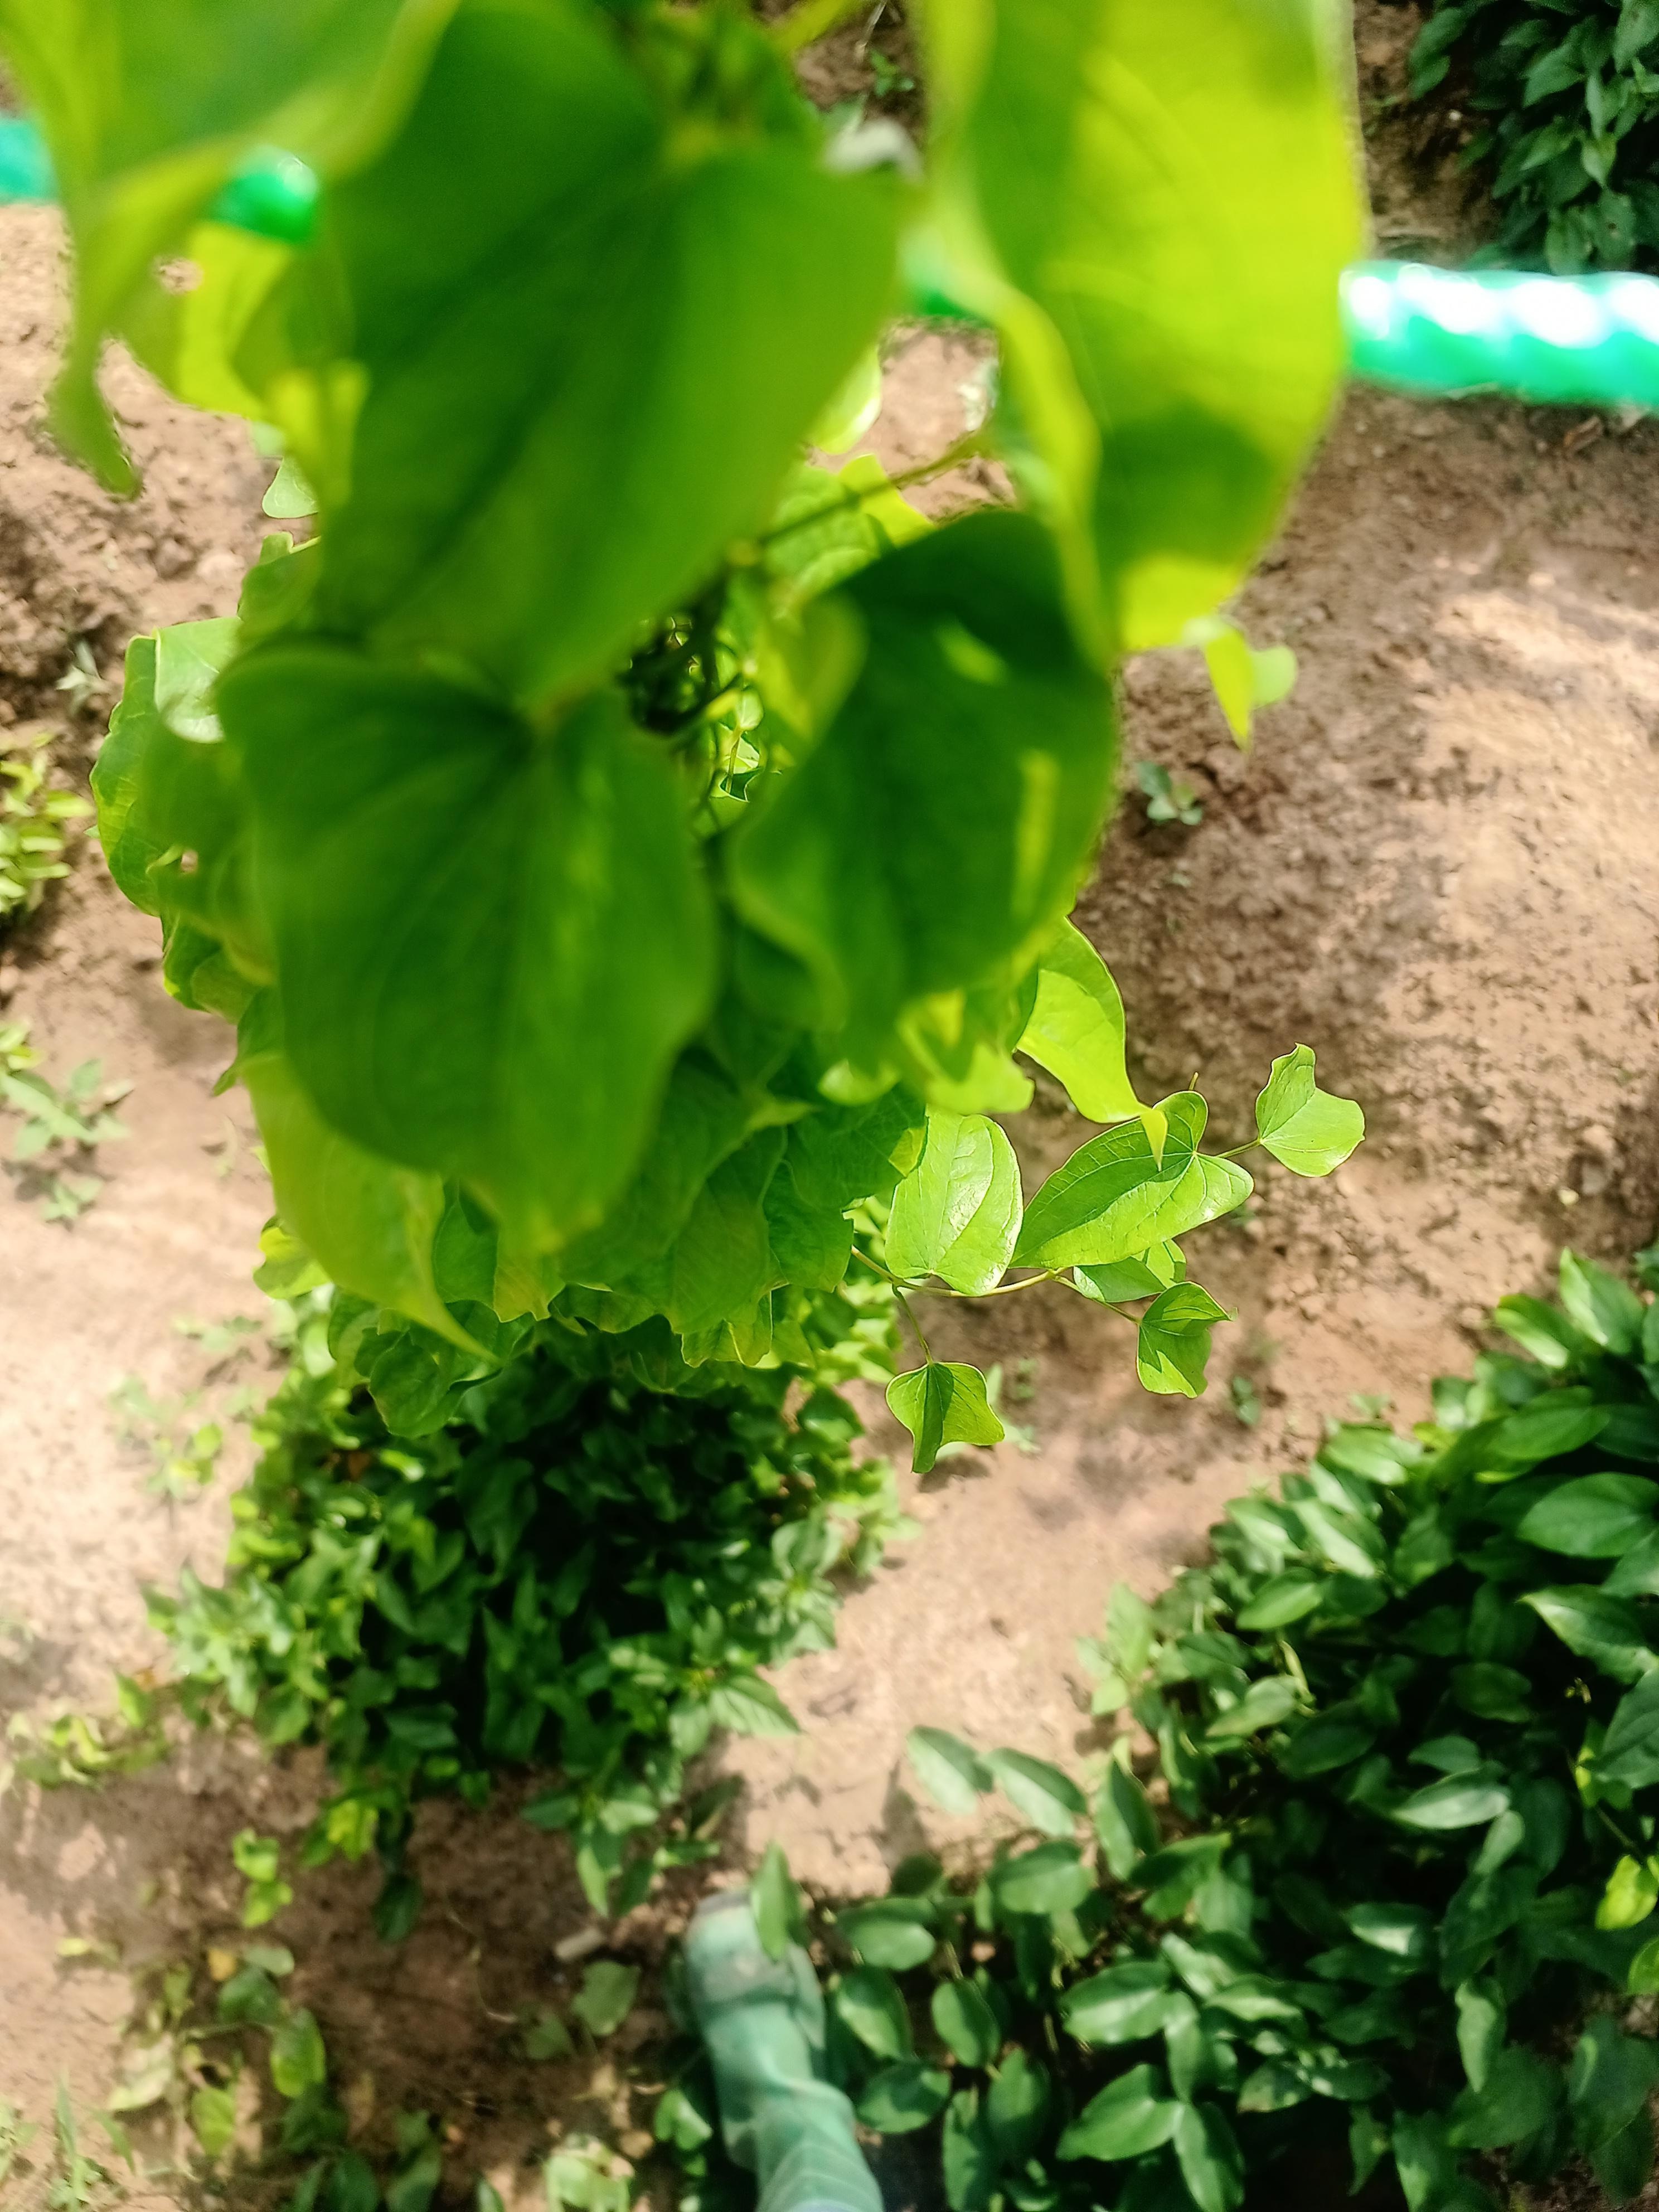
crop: yam
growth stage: vegetative
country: Nigeria
